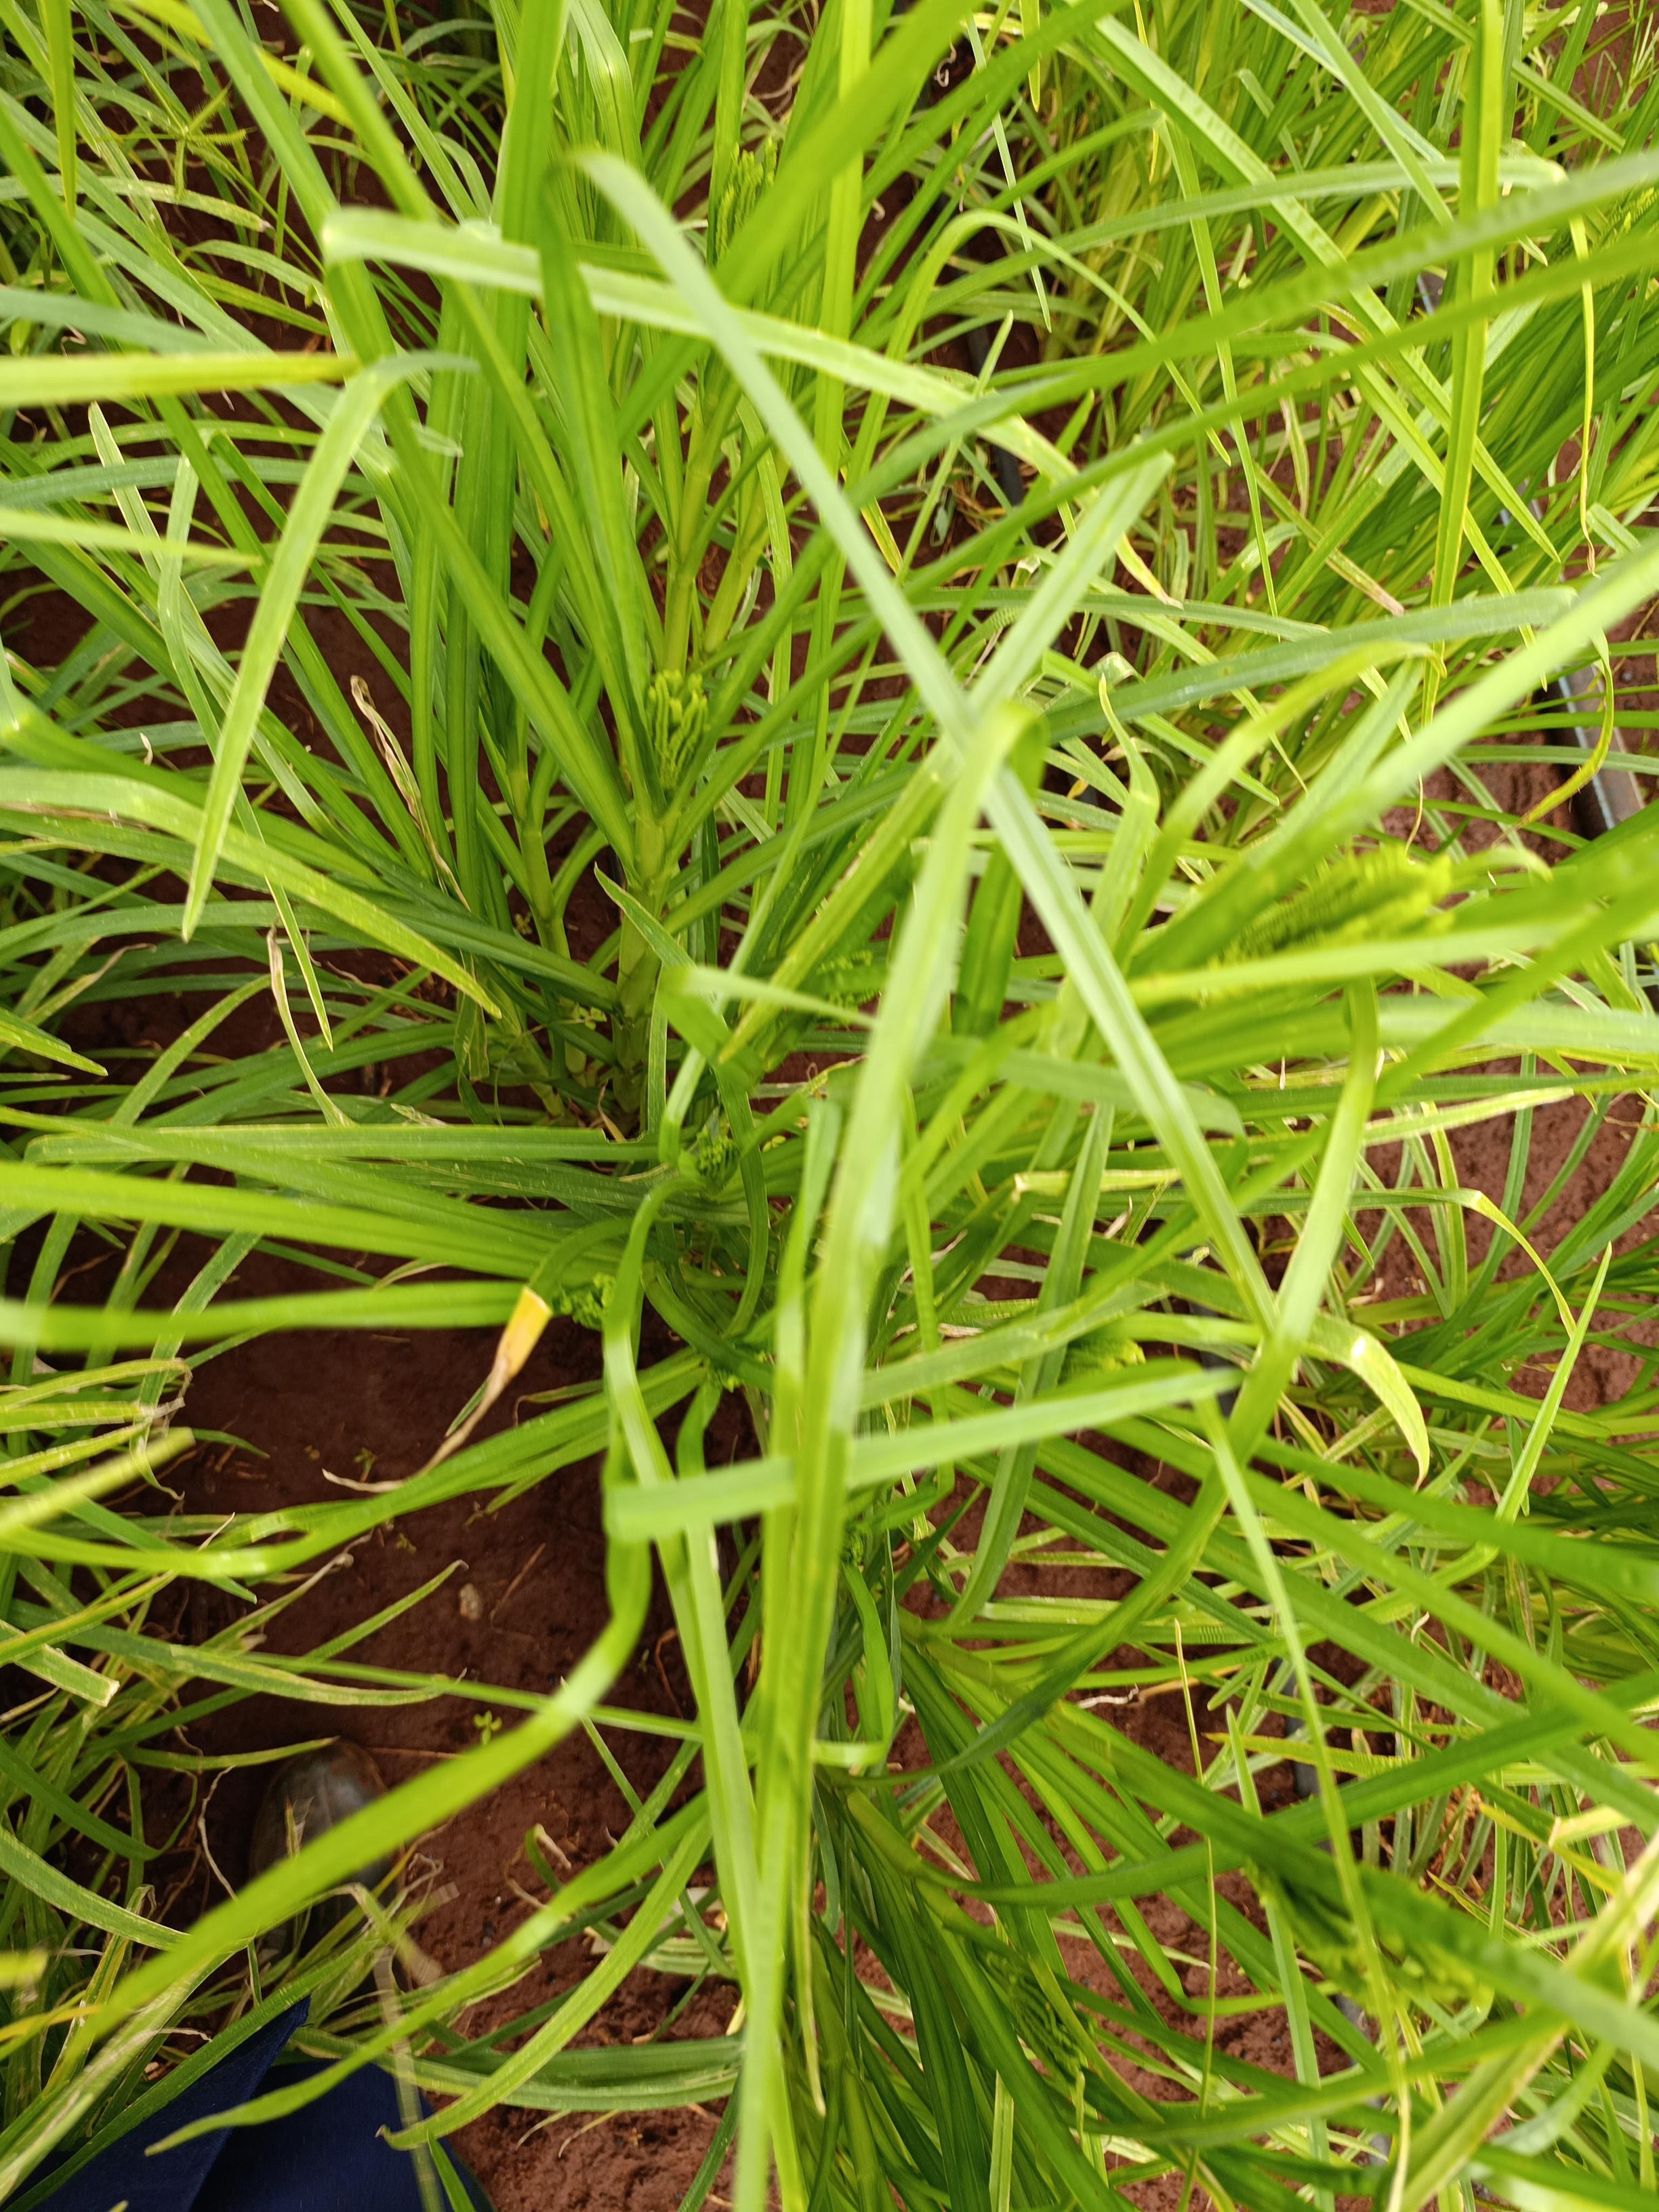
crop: finger millet
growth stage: heading tuber
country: Kenya
